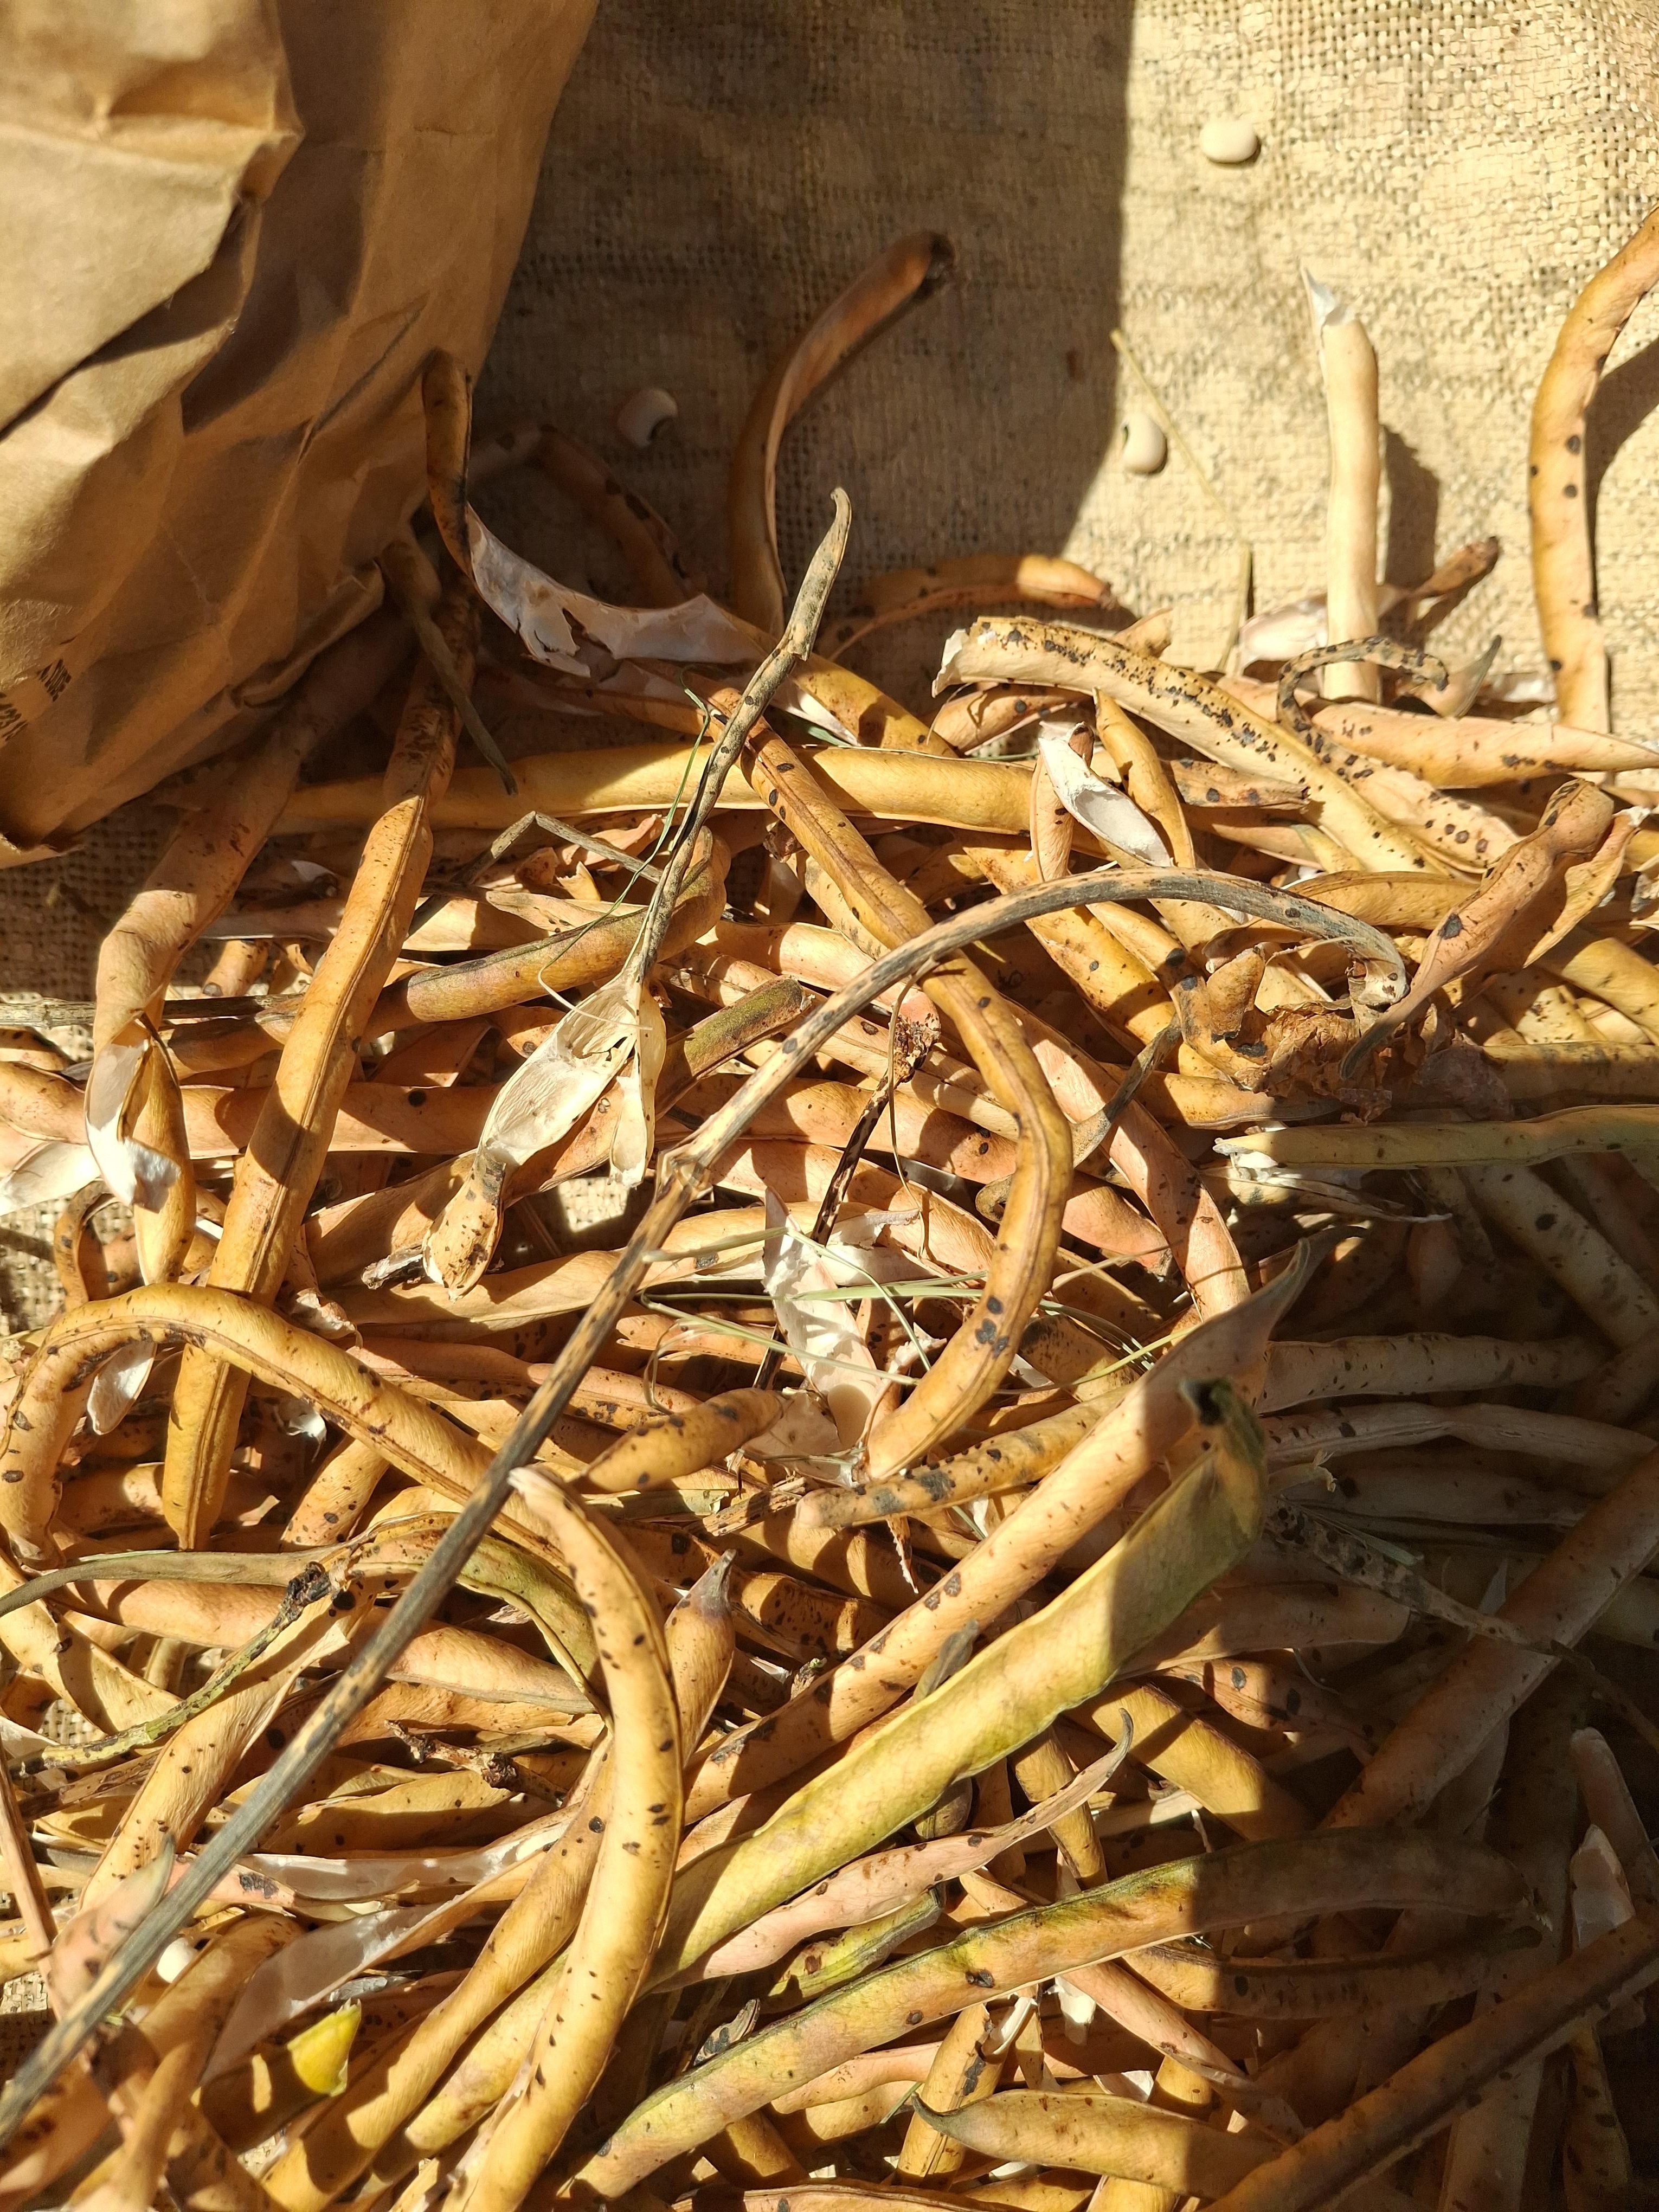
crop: cowpea
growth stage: harvest
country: Nigeria
